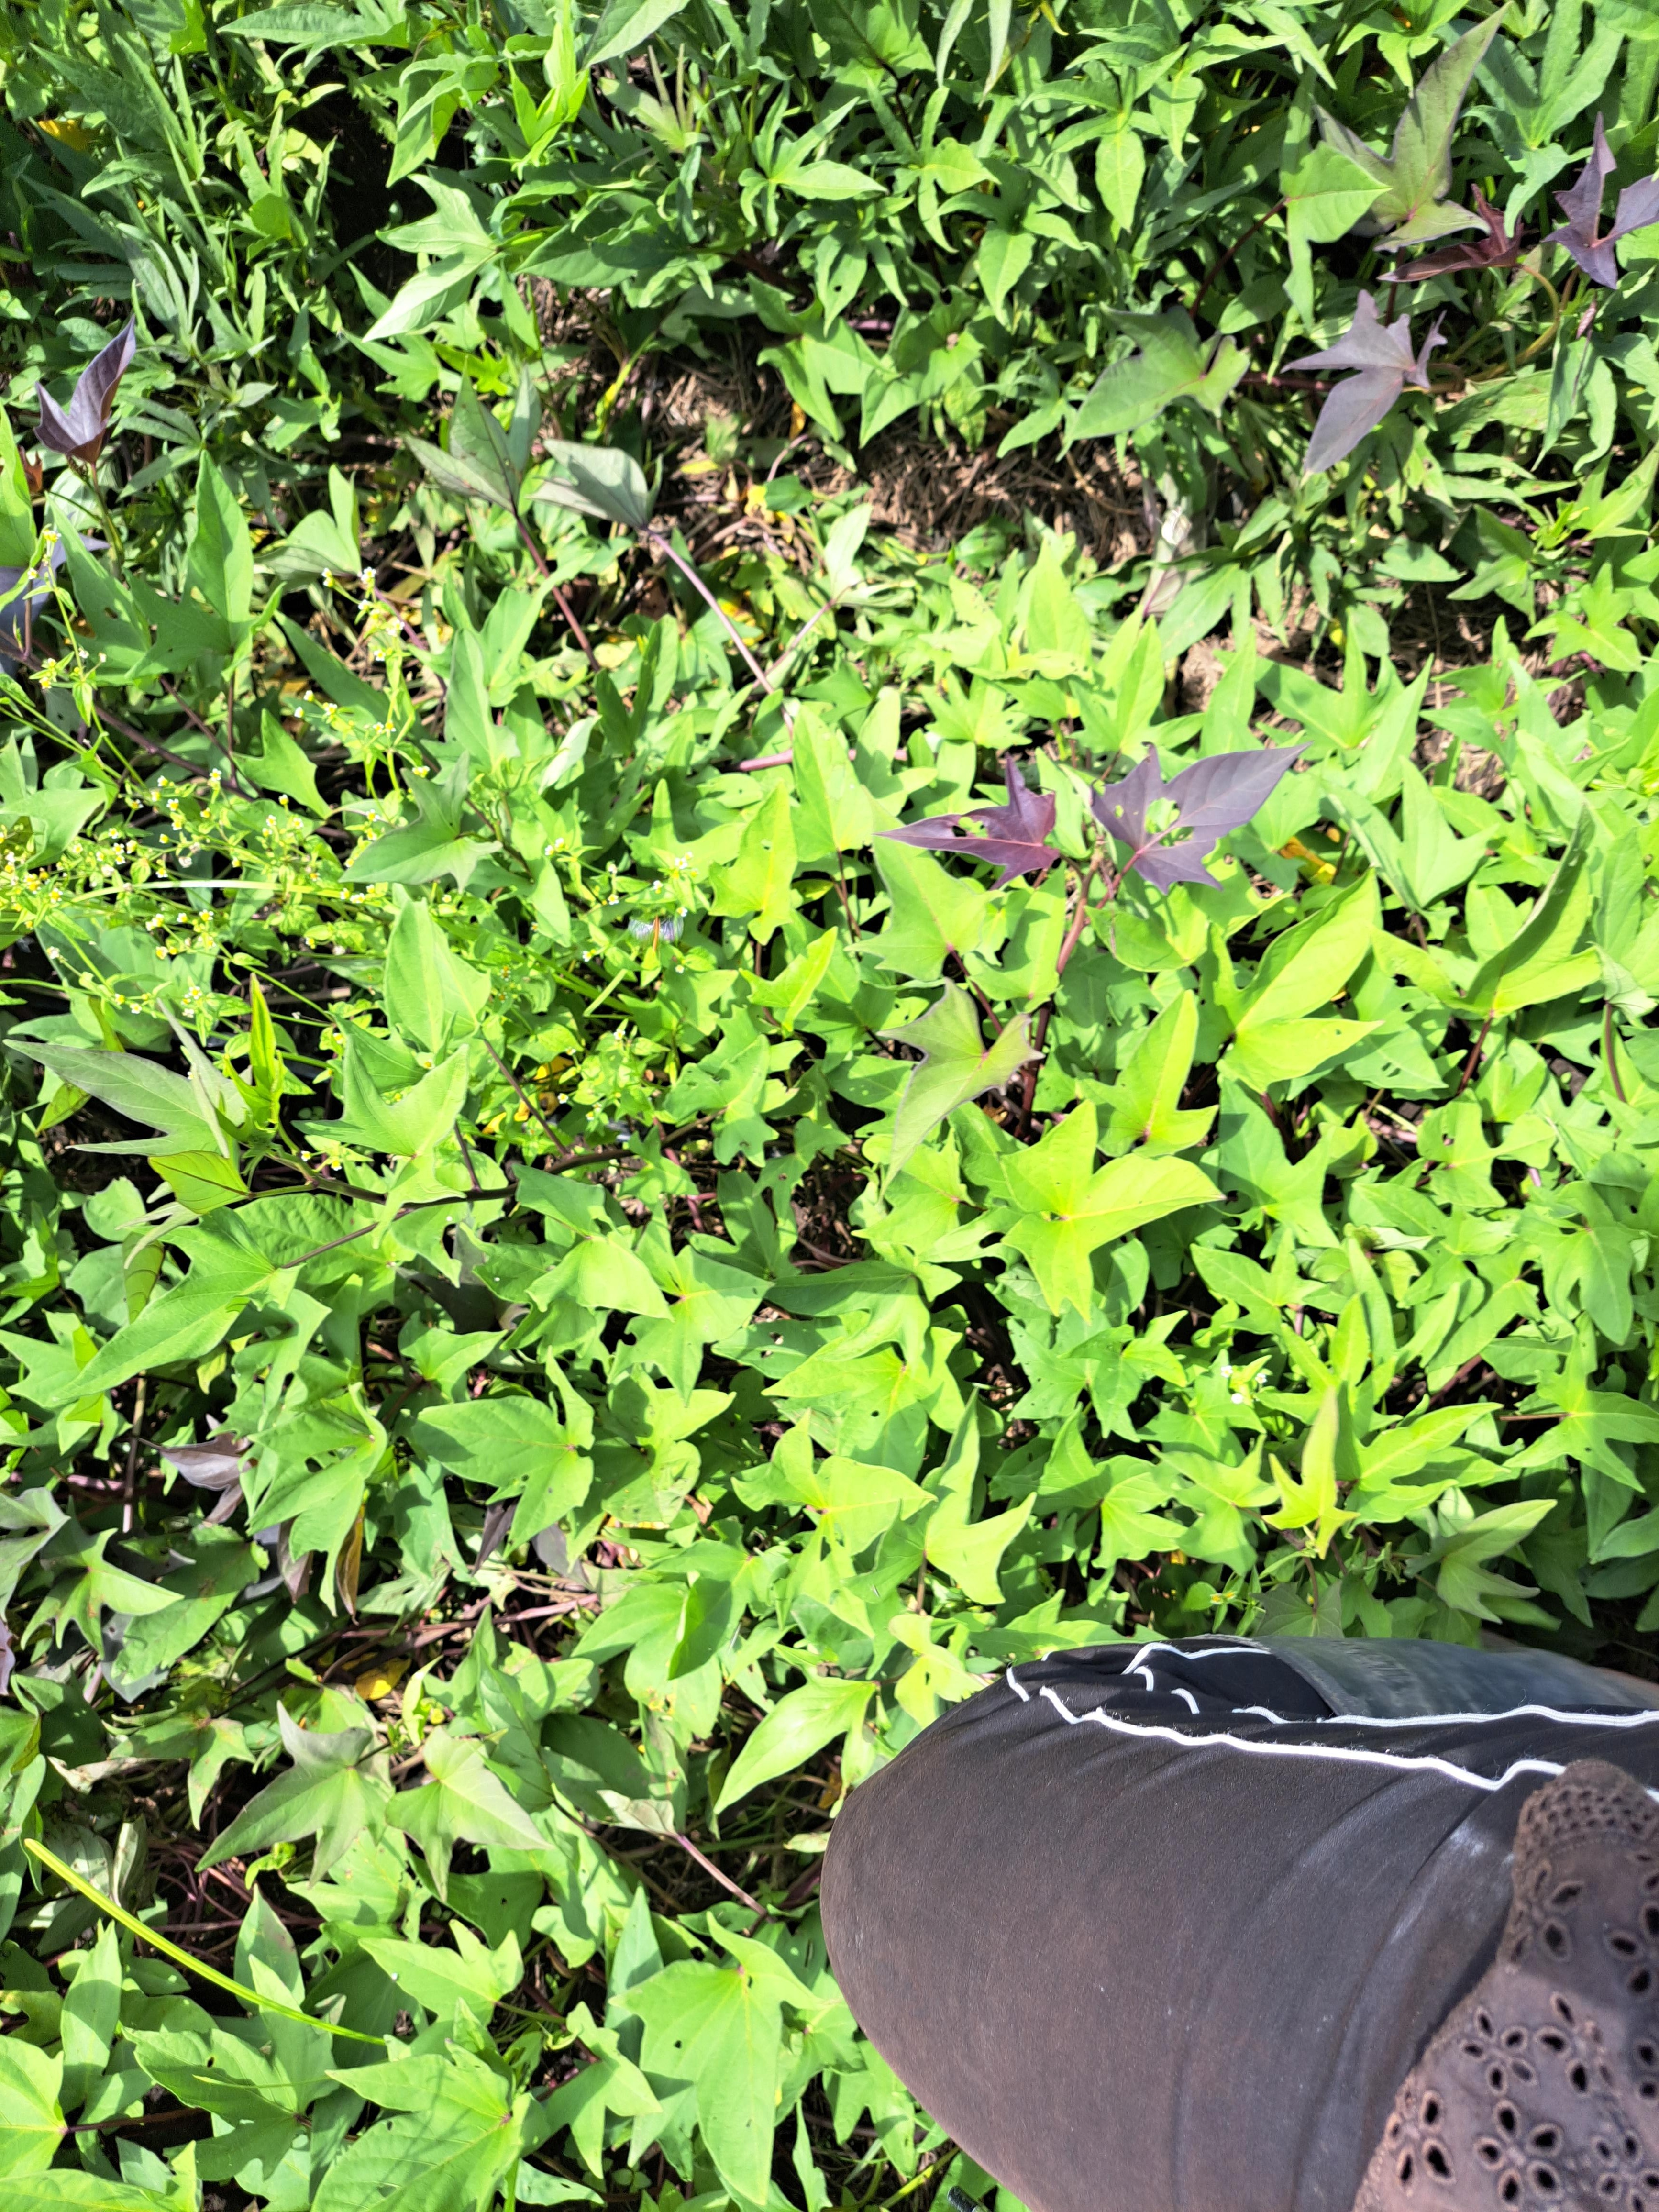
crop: sweet potato
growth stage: vegetative
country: Tanzania
